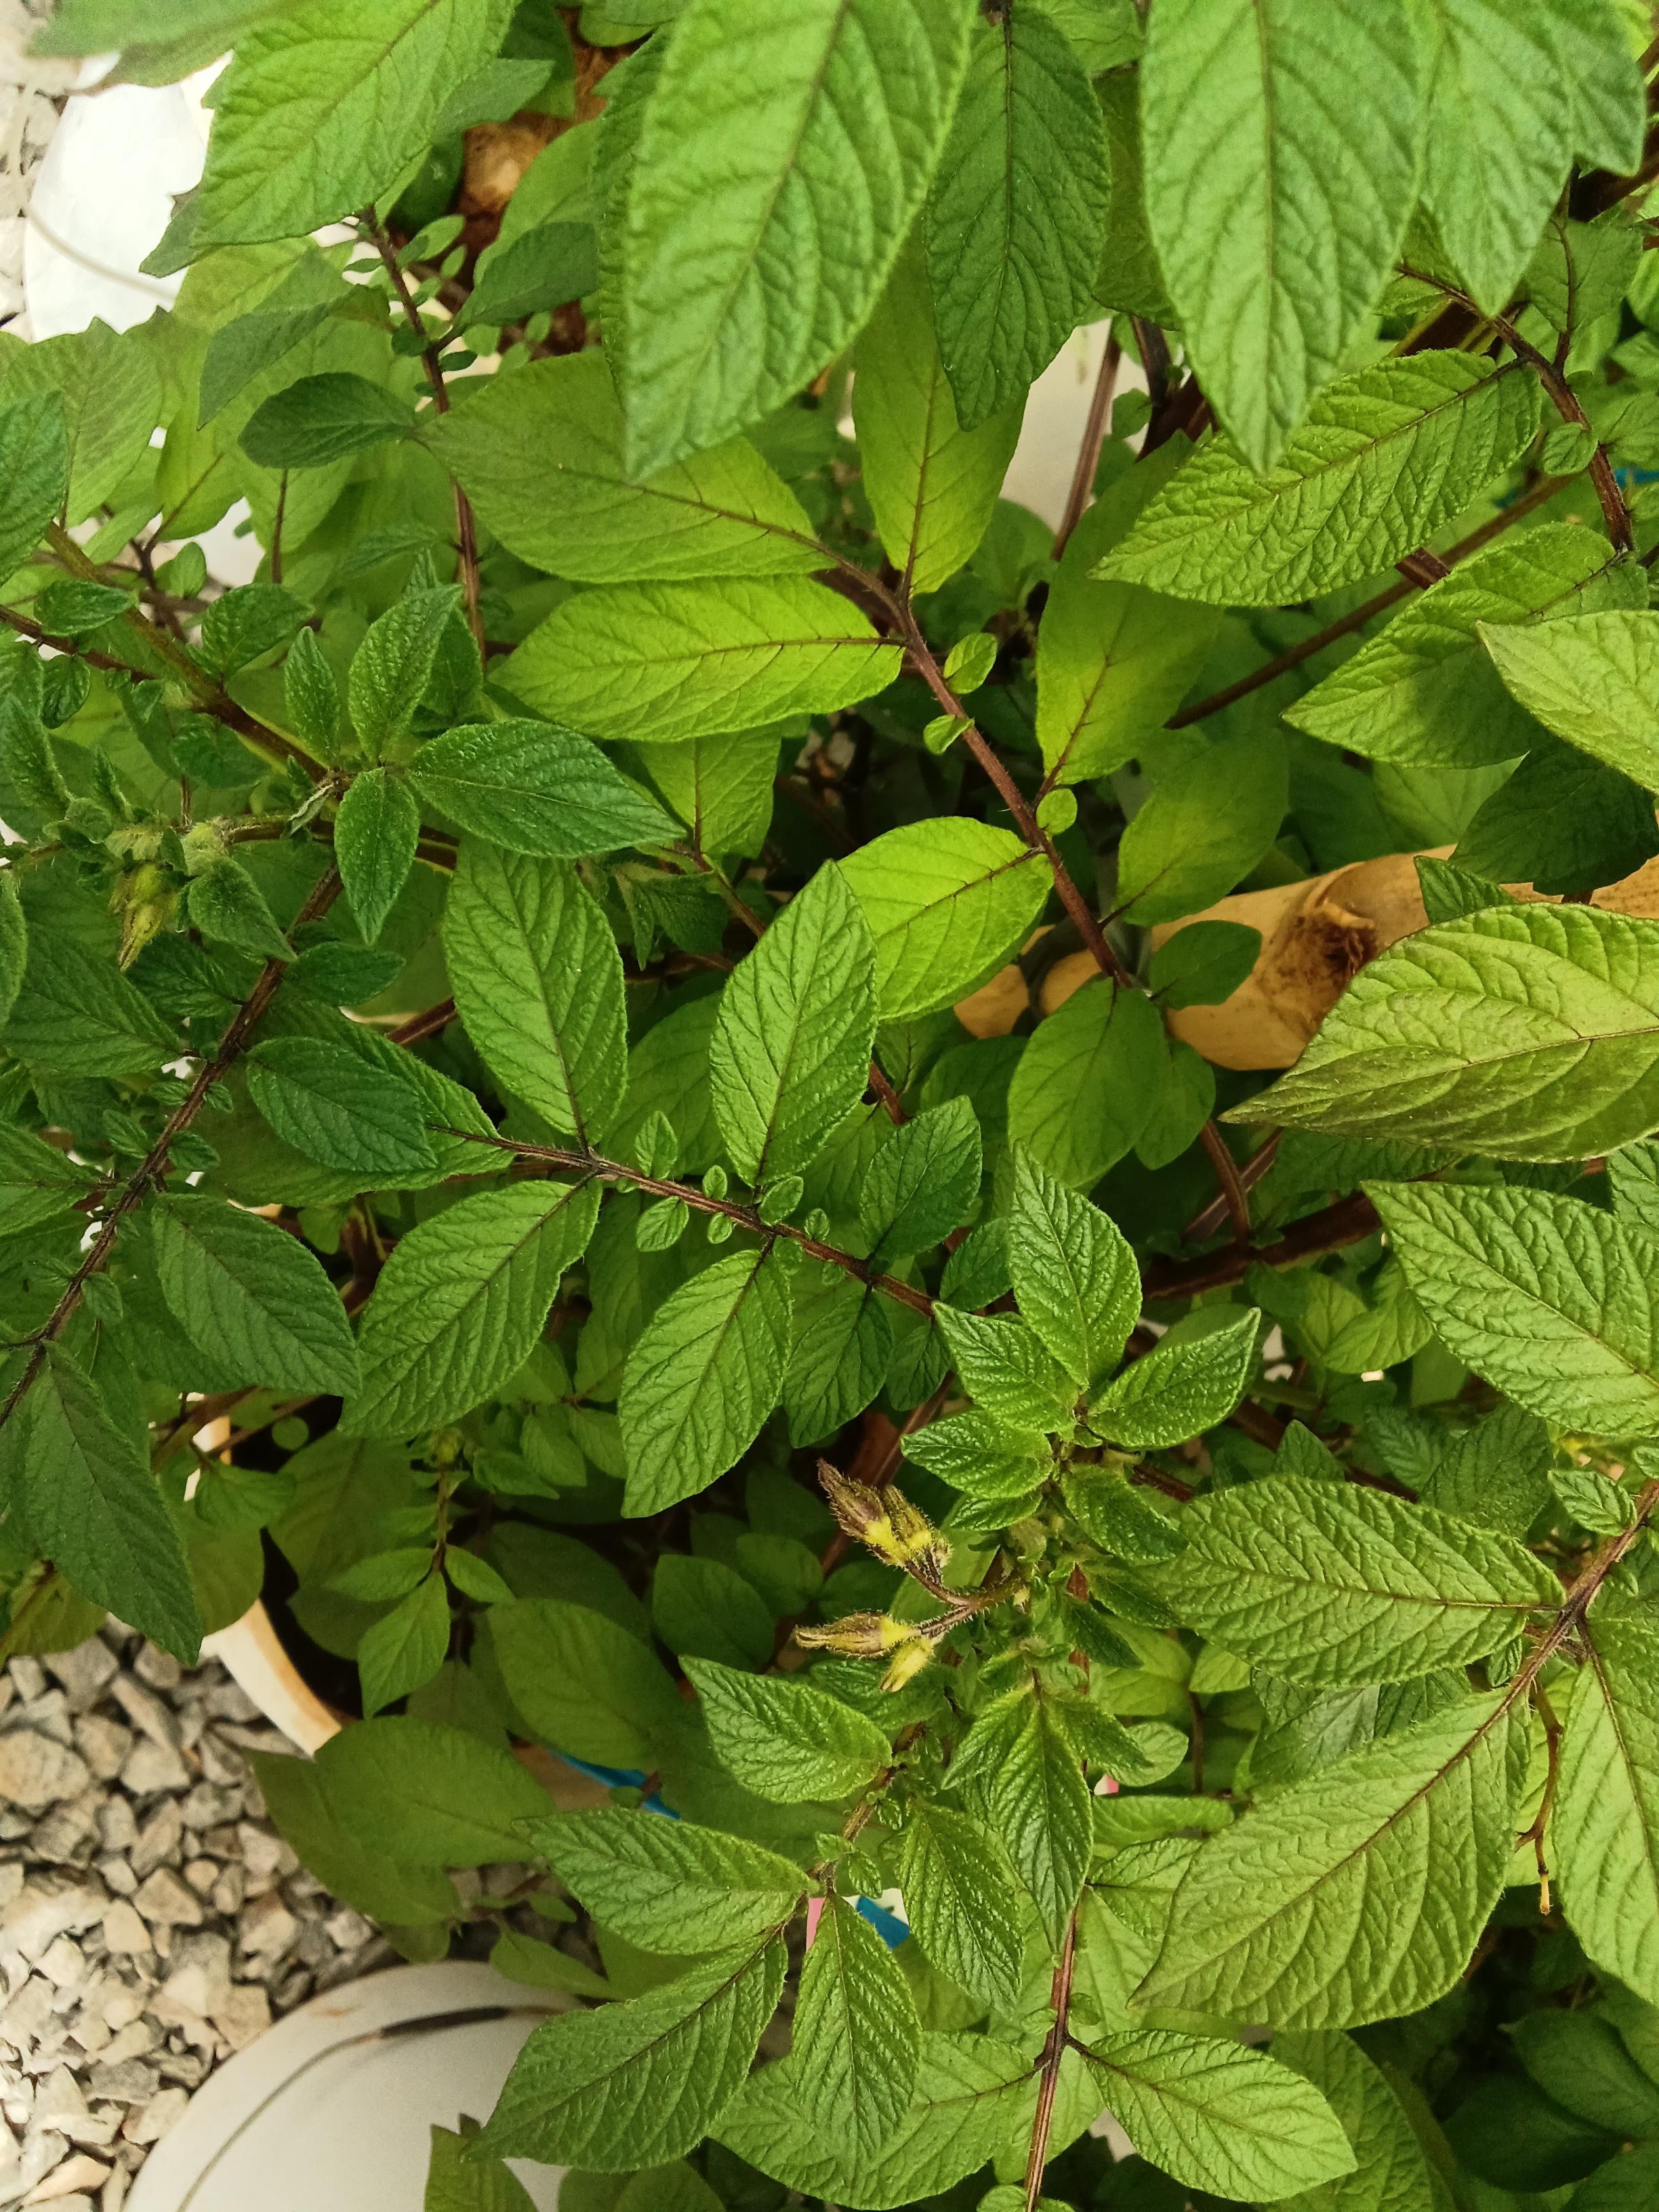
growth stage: flowering
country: Kenya
